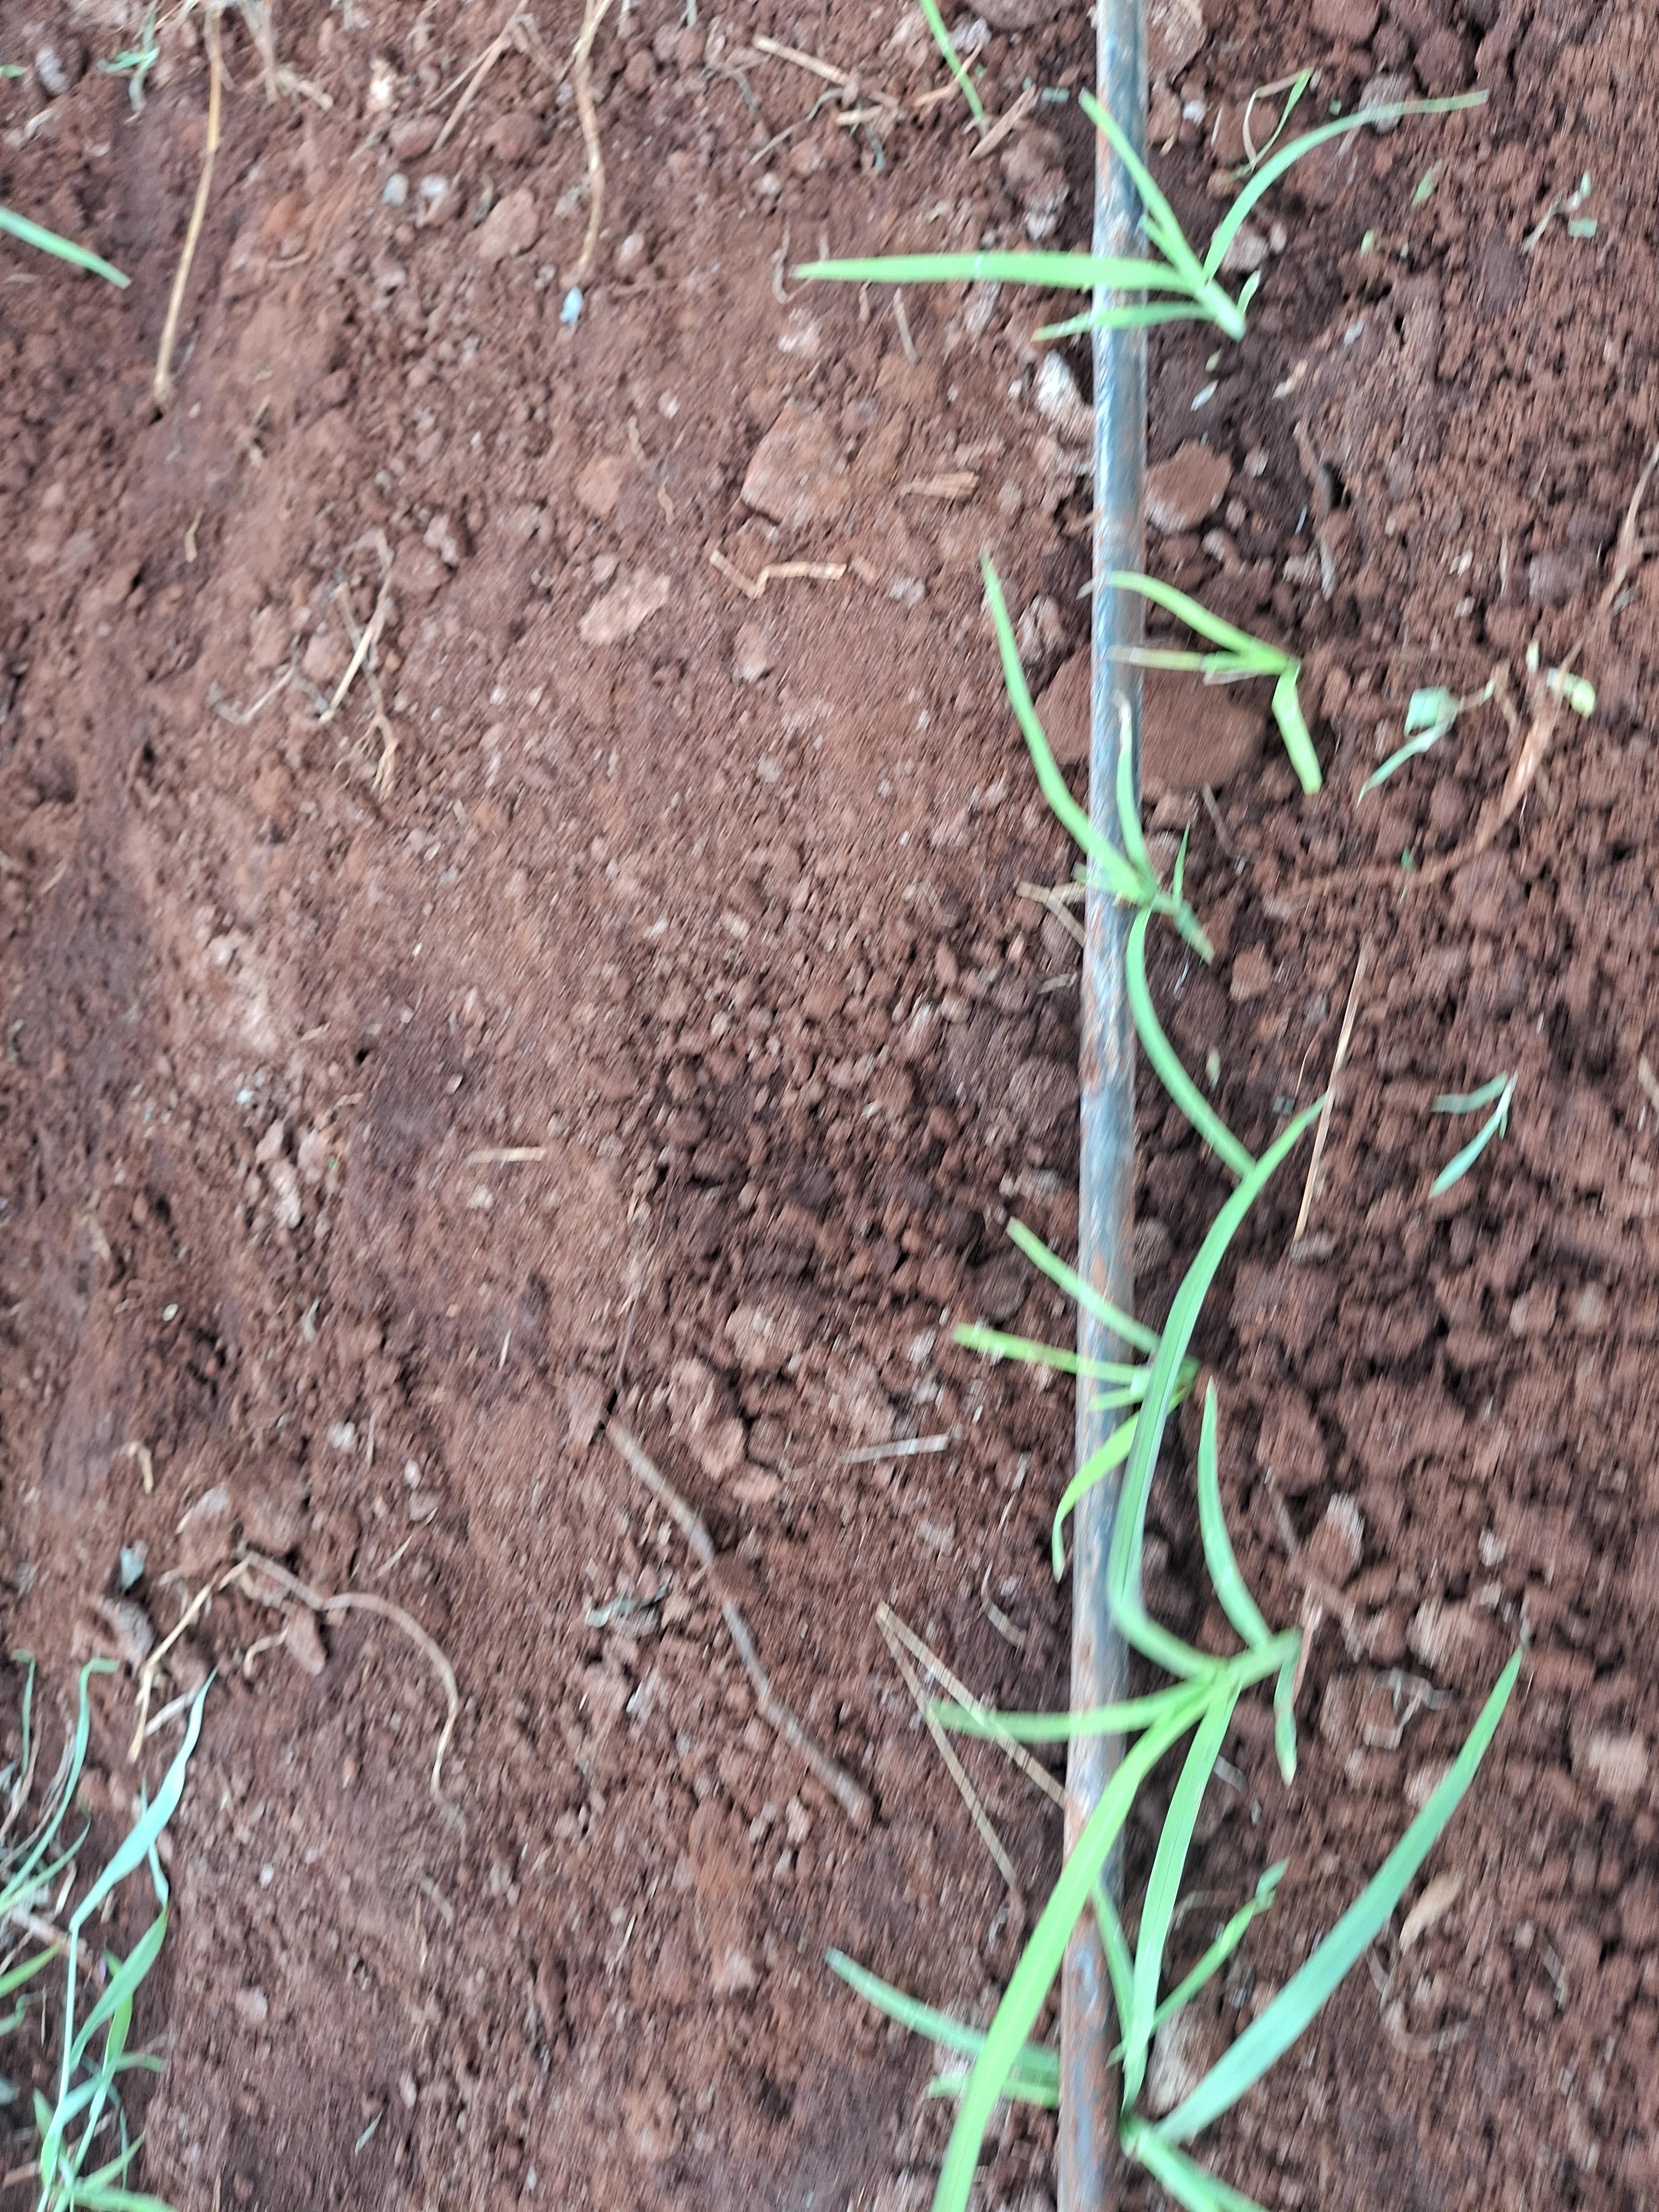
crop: finger millet
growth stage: vegetative
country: Kenya
